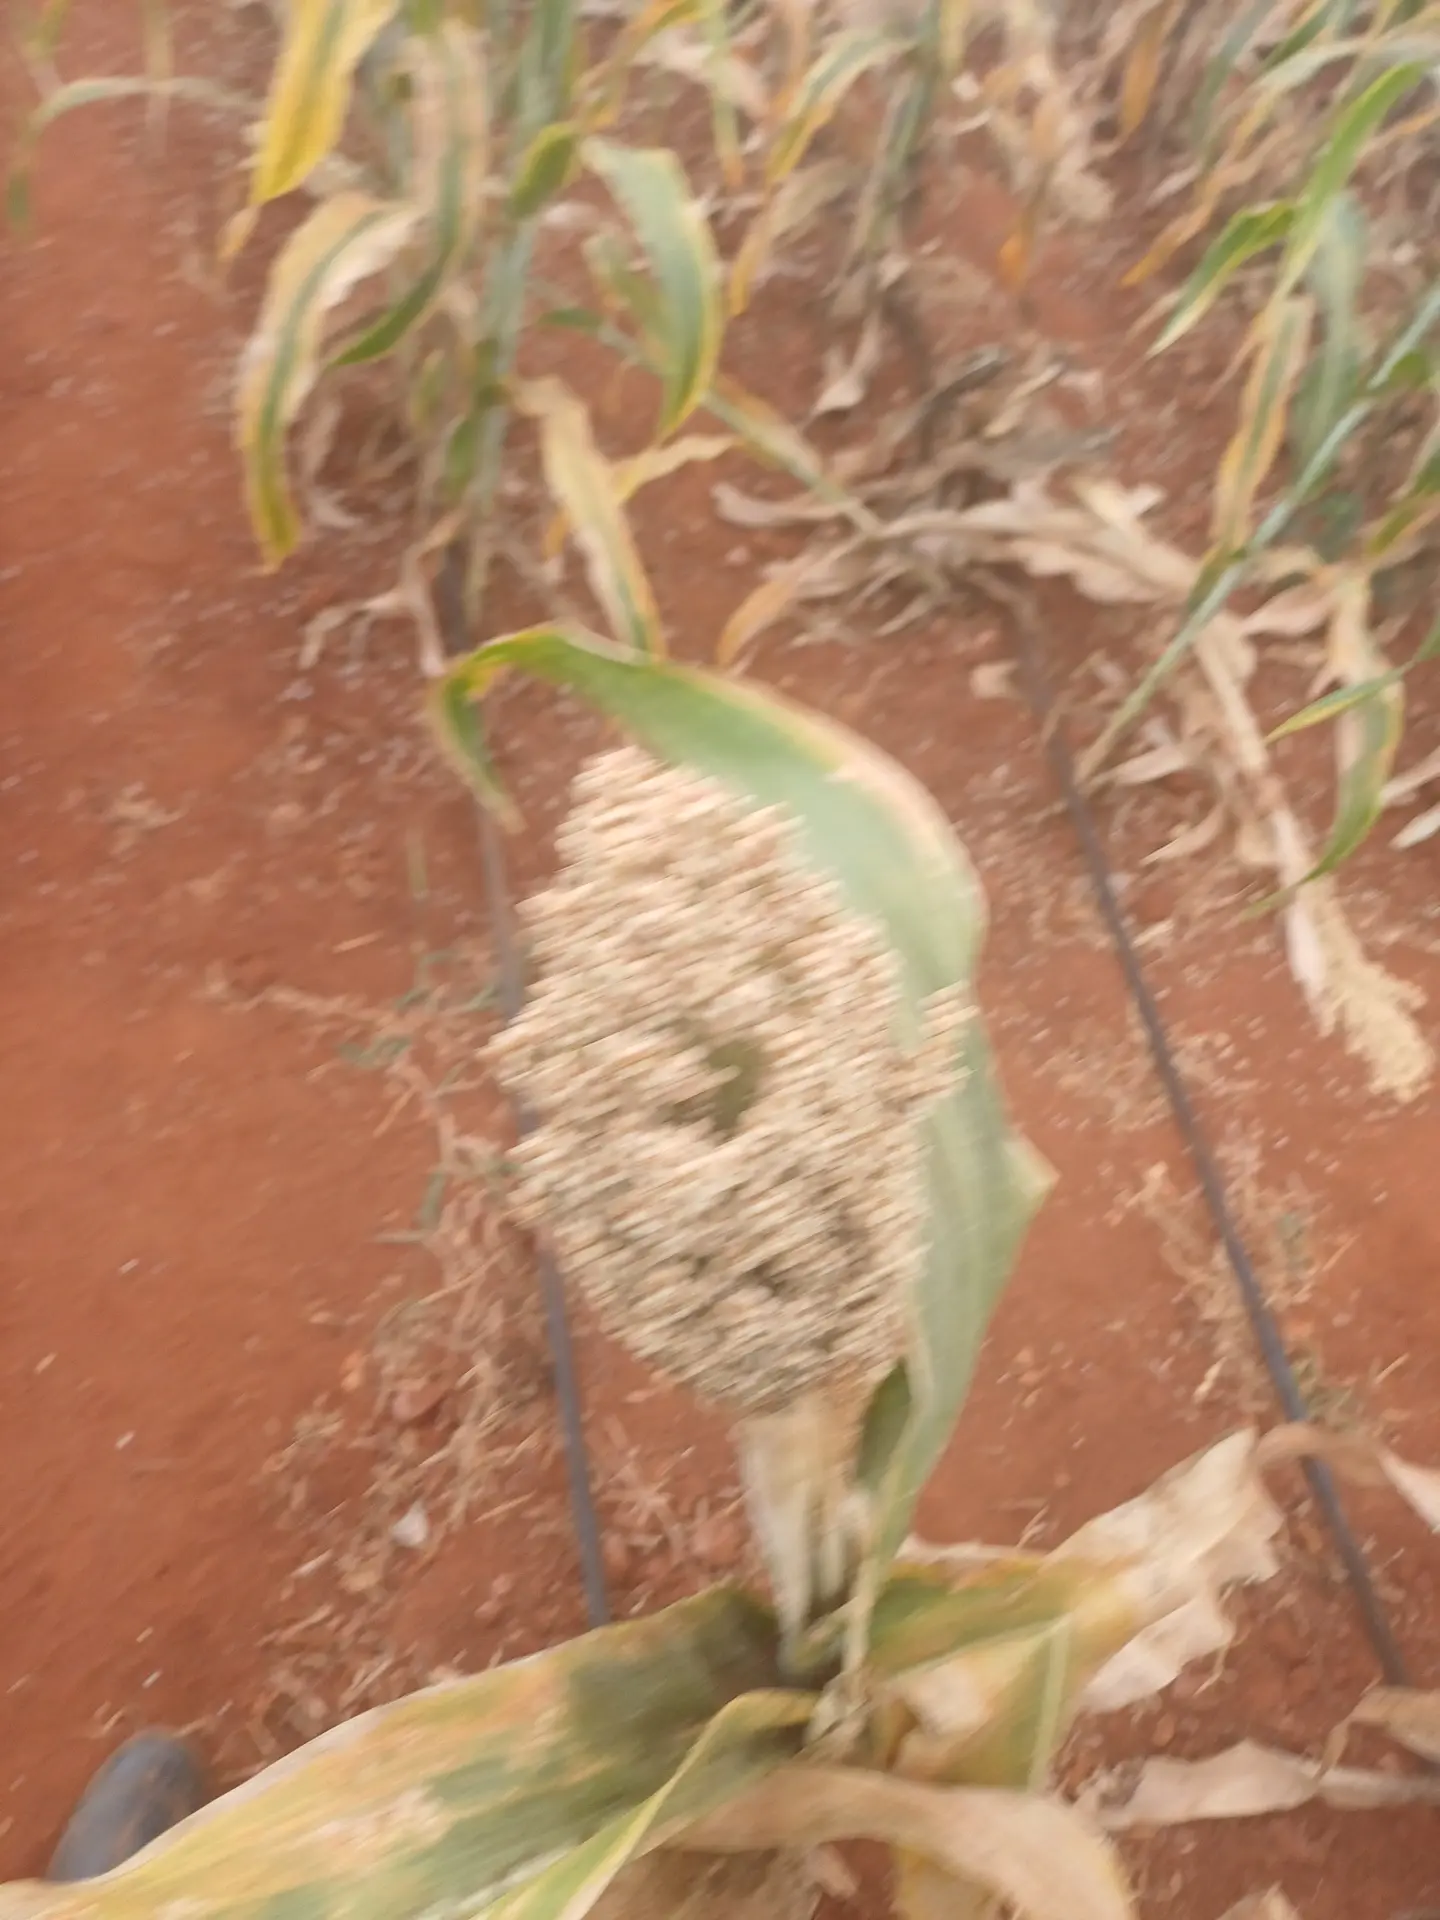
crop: sorghum
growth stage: maturity
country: Kenya
